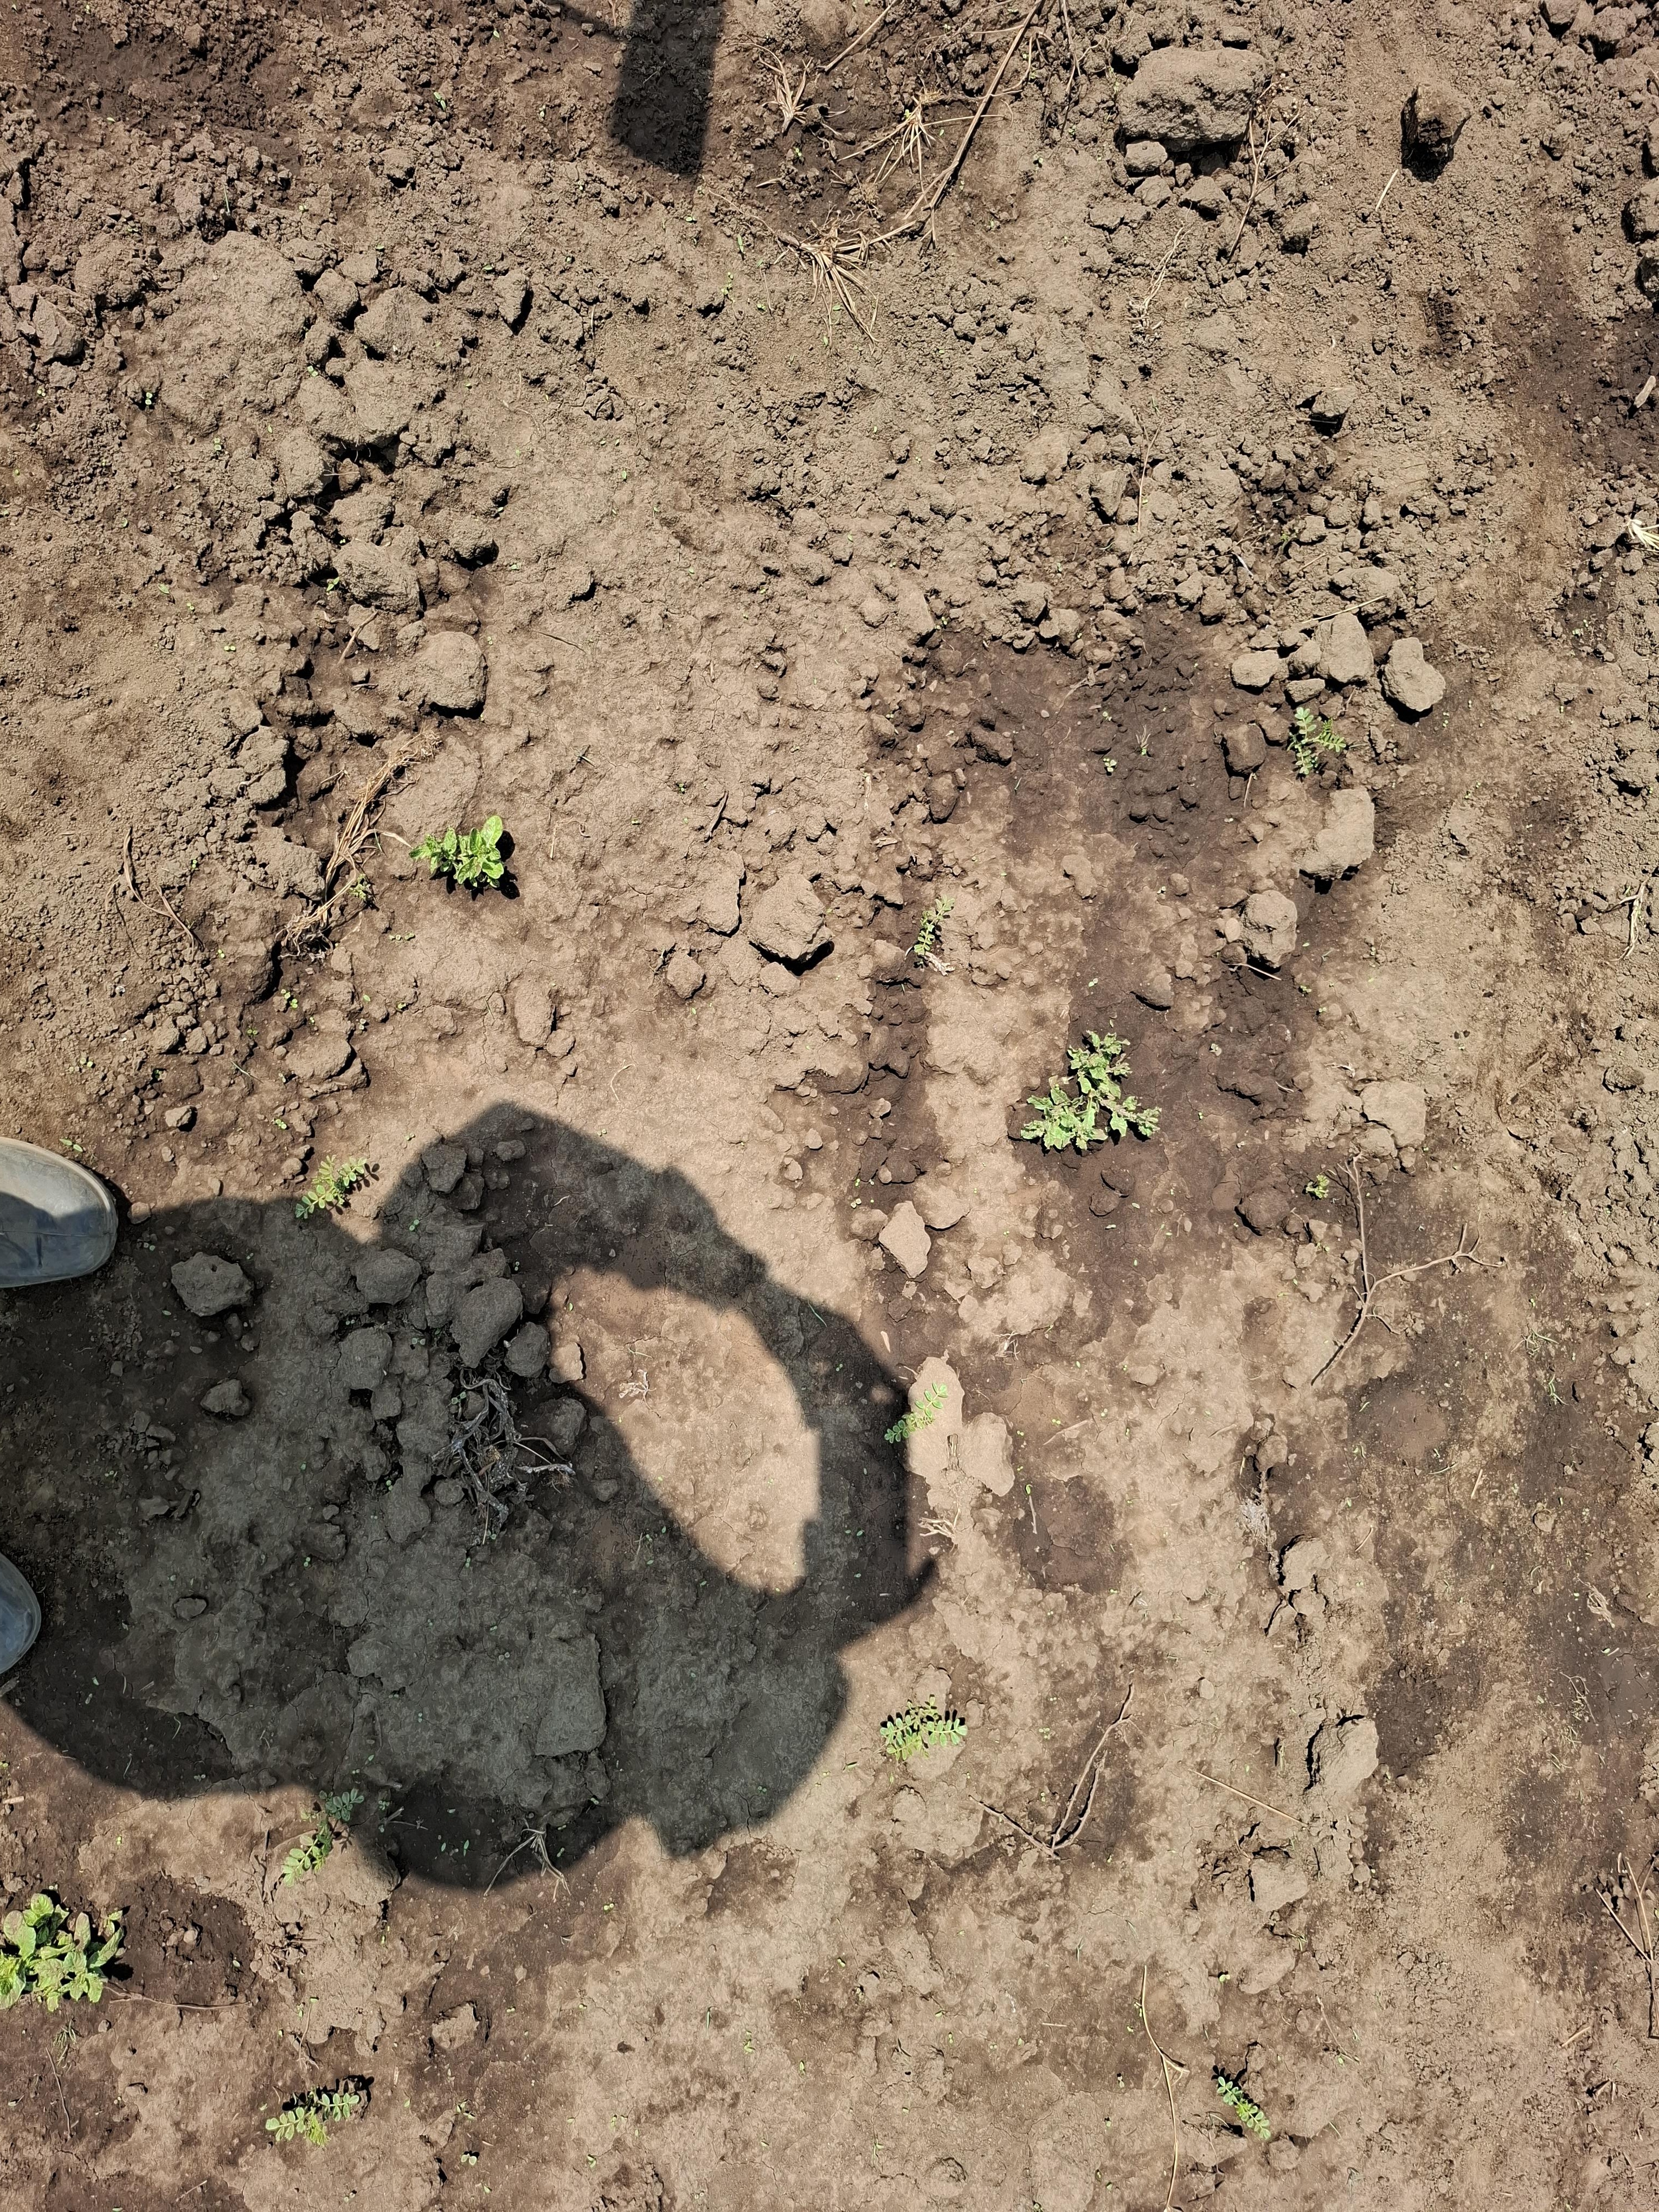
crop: chickpea
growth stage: emergence
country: Tanzania
